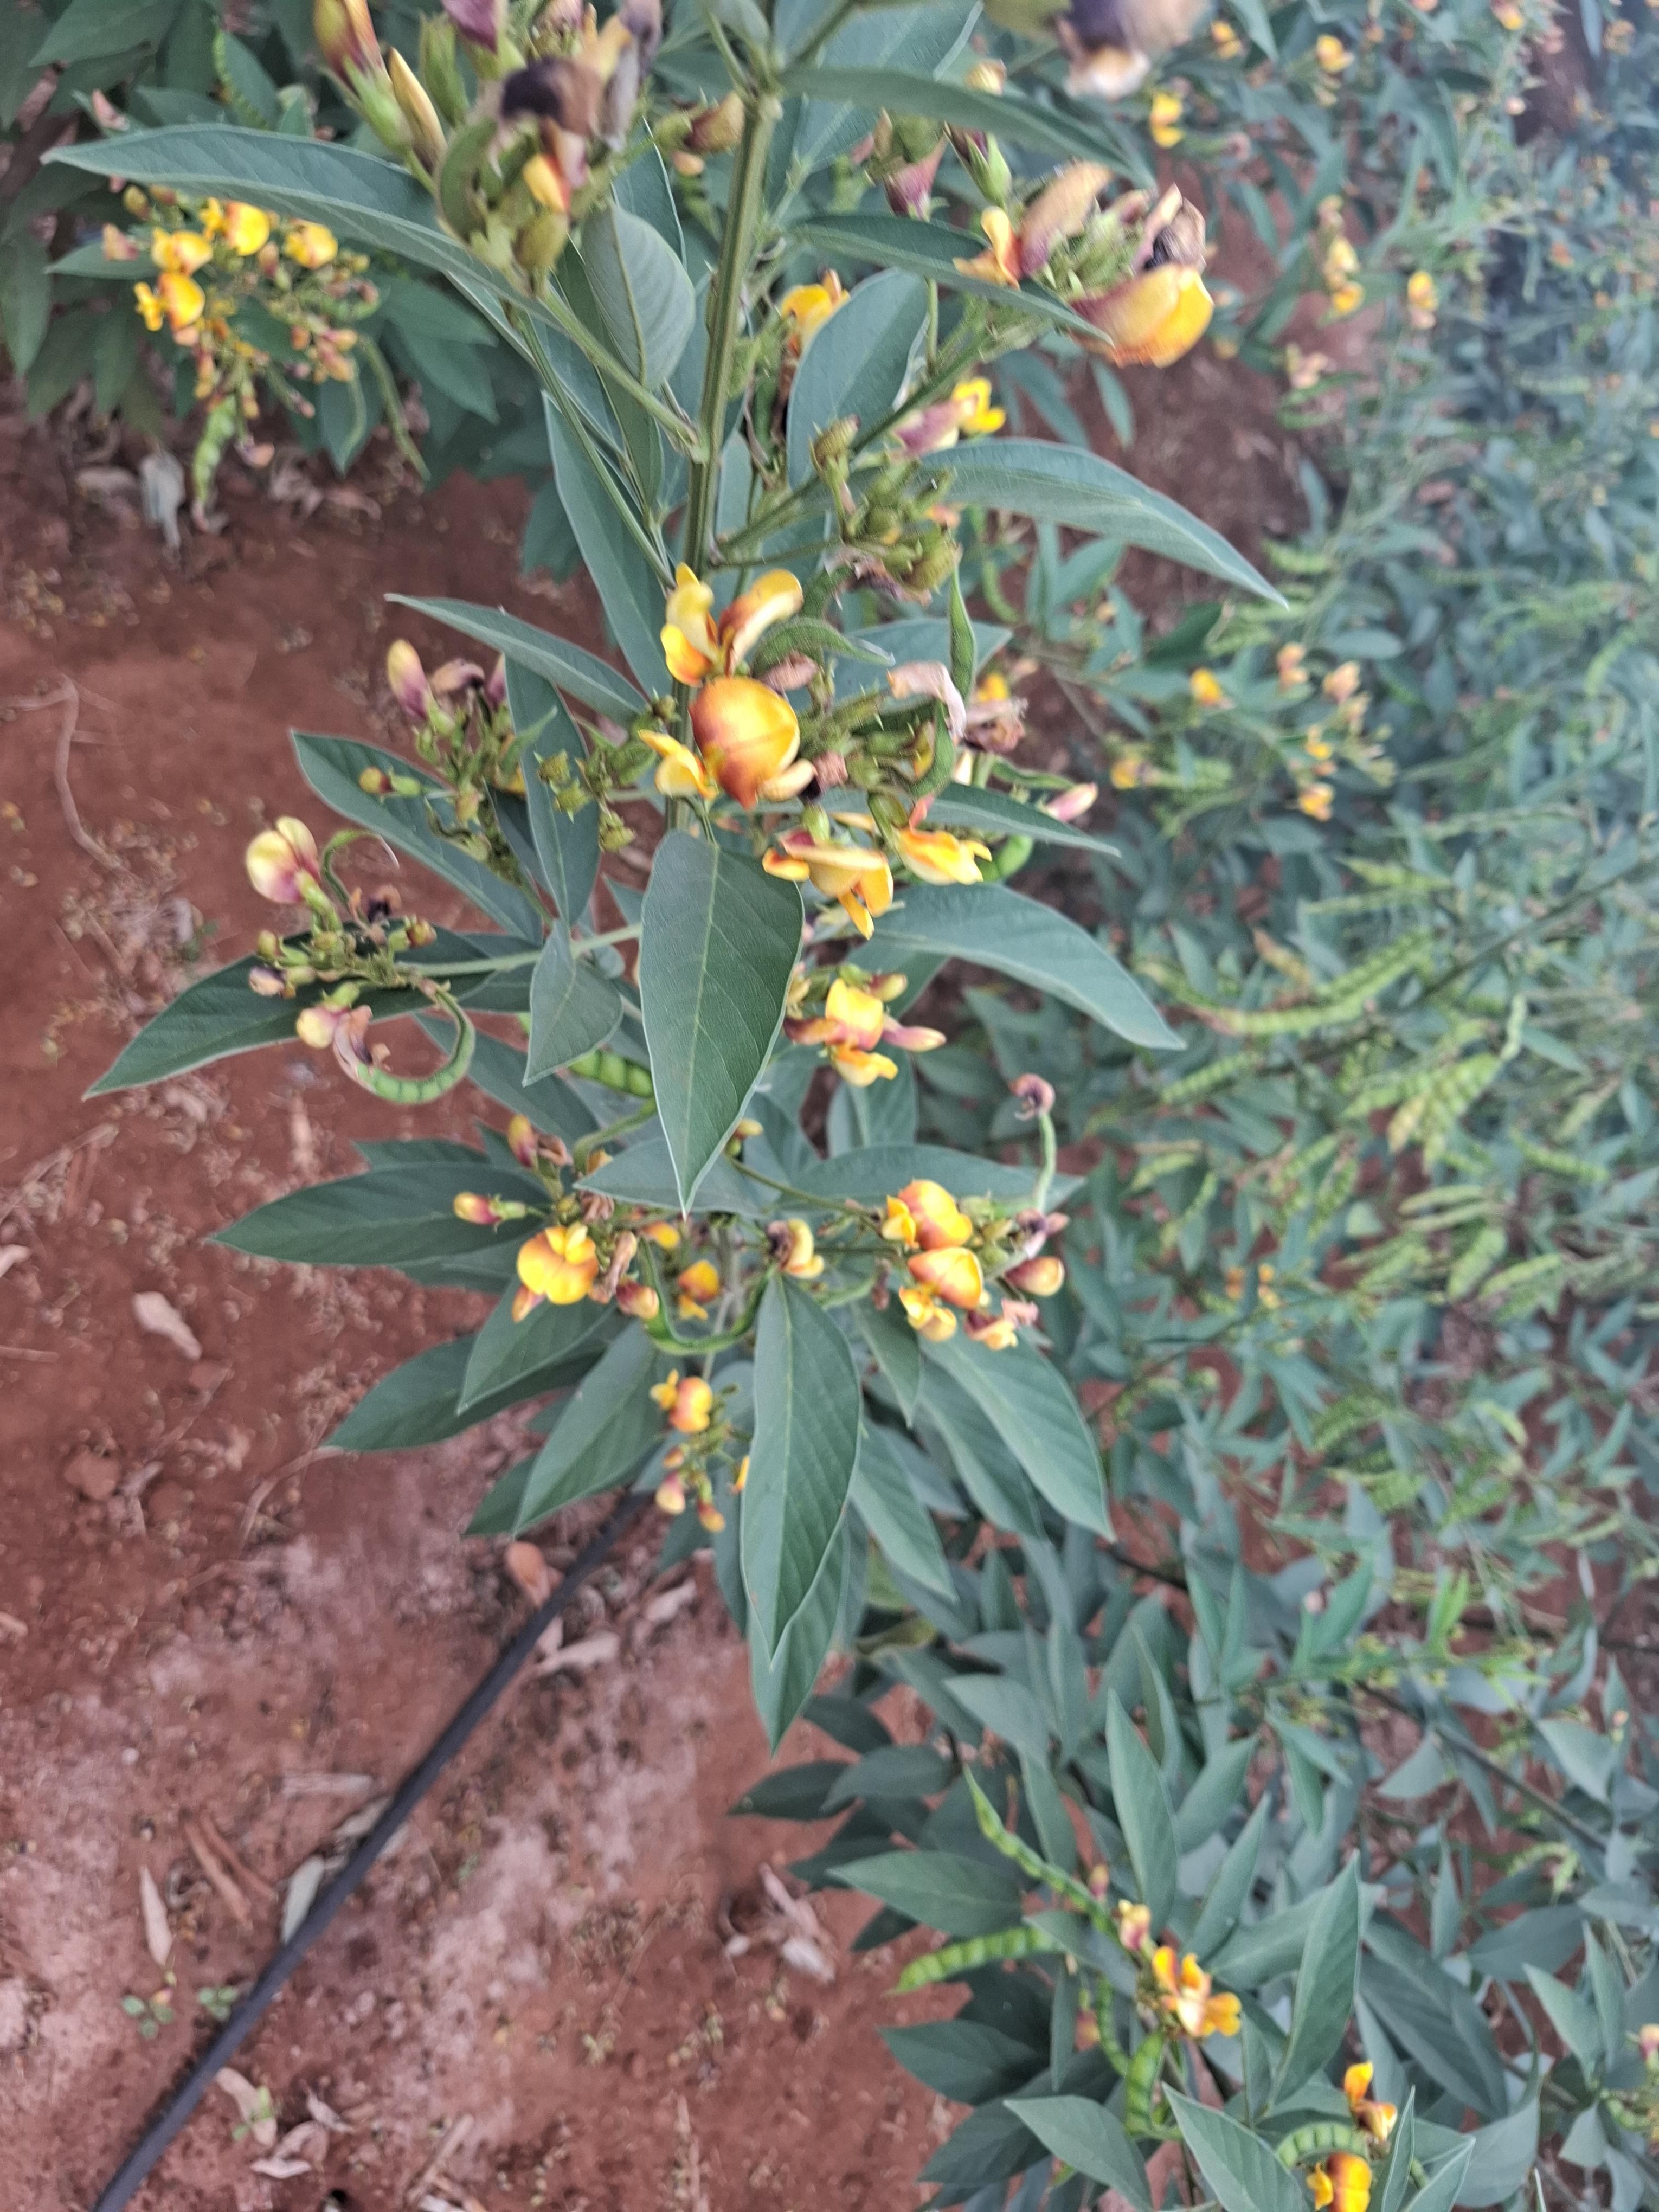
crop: pigeonpea
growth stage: development pod
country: Kenya
